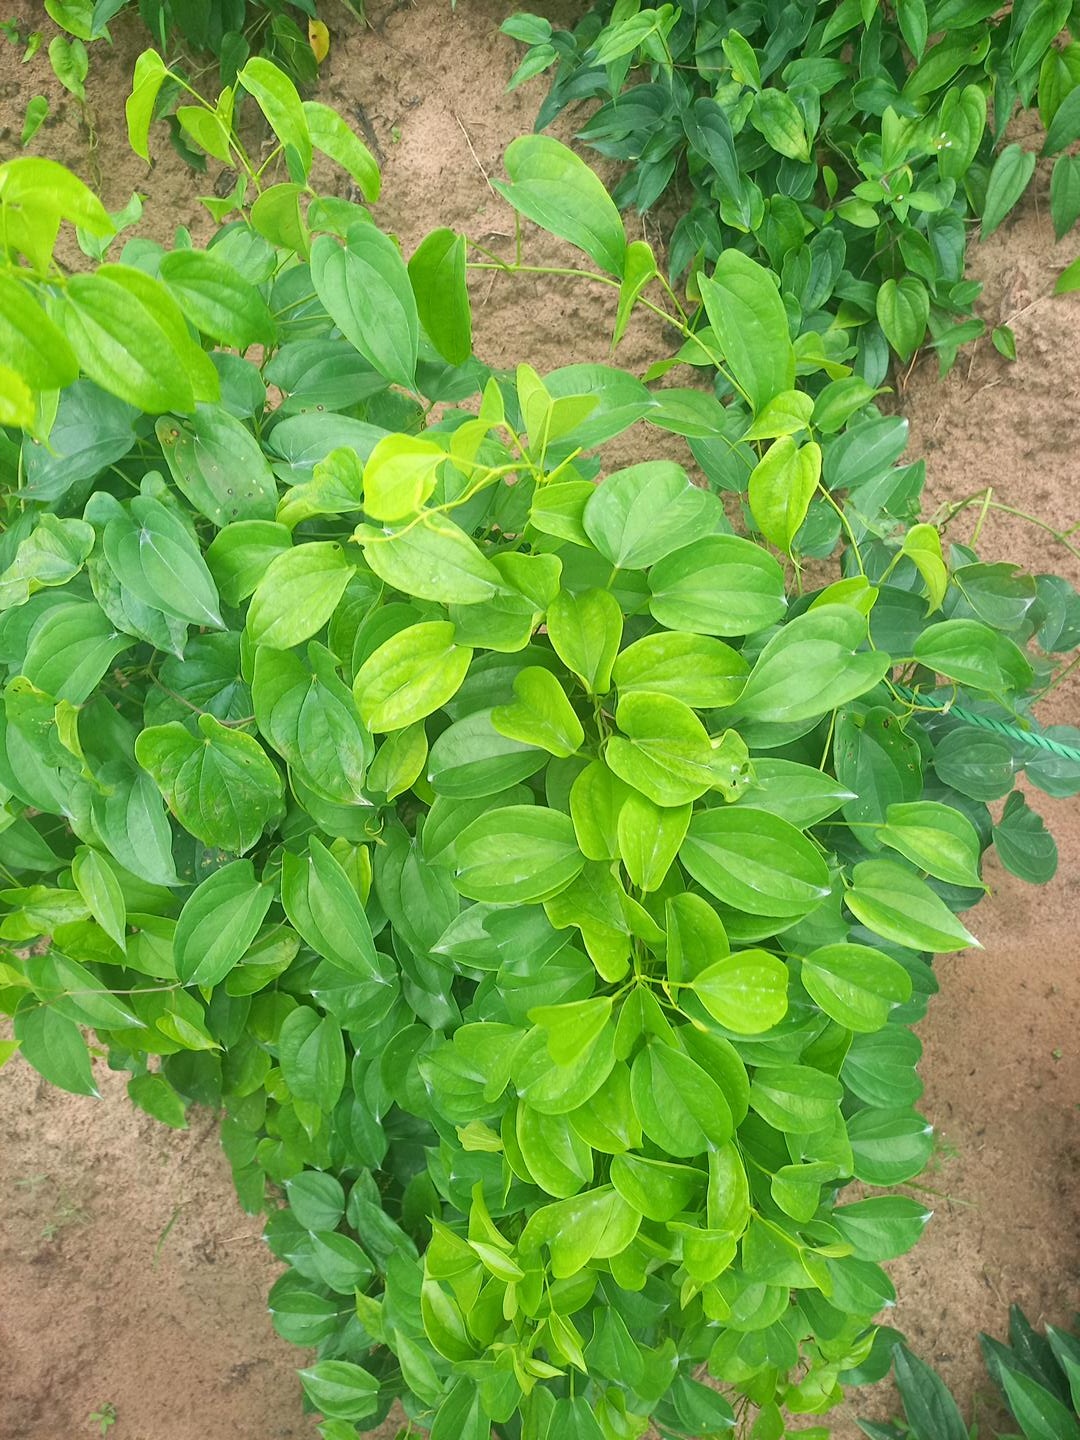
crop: yam
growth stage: vegetative
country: Nigeria
